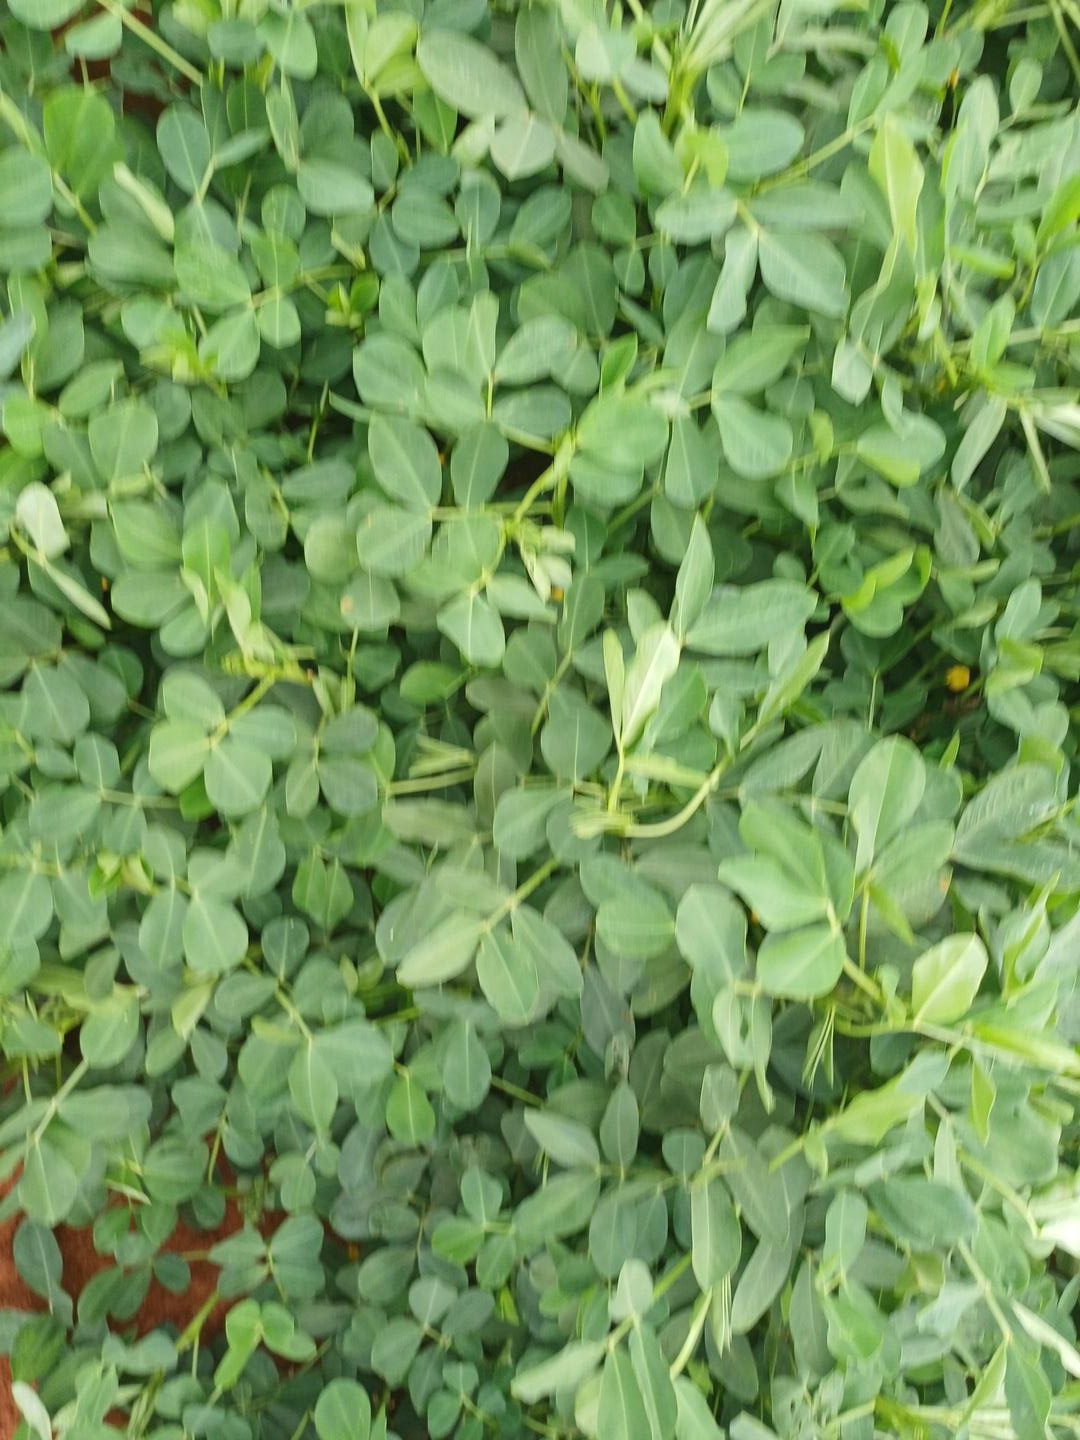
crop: groundnut
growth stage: pegging
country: Kenya
